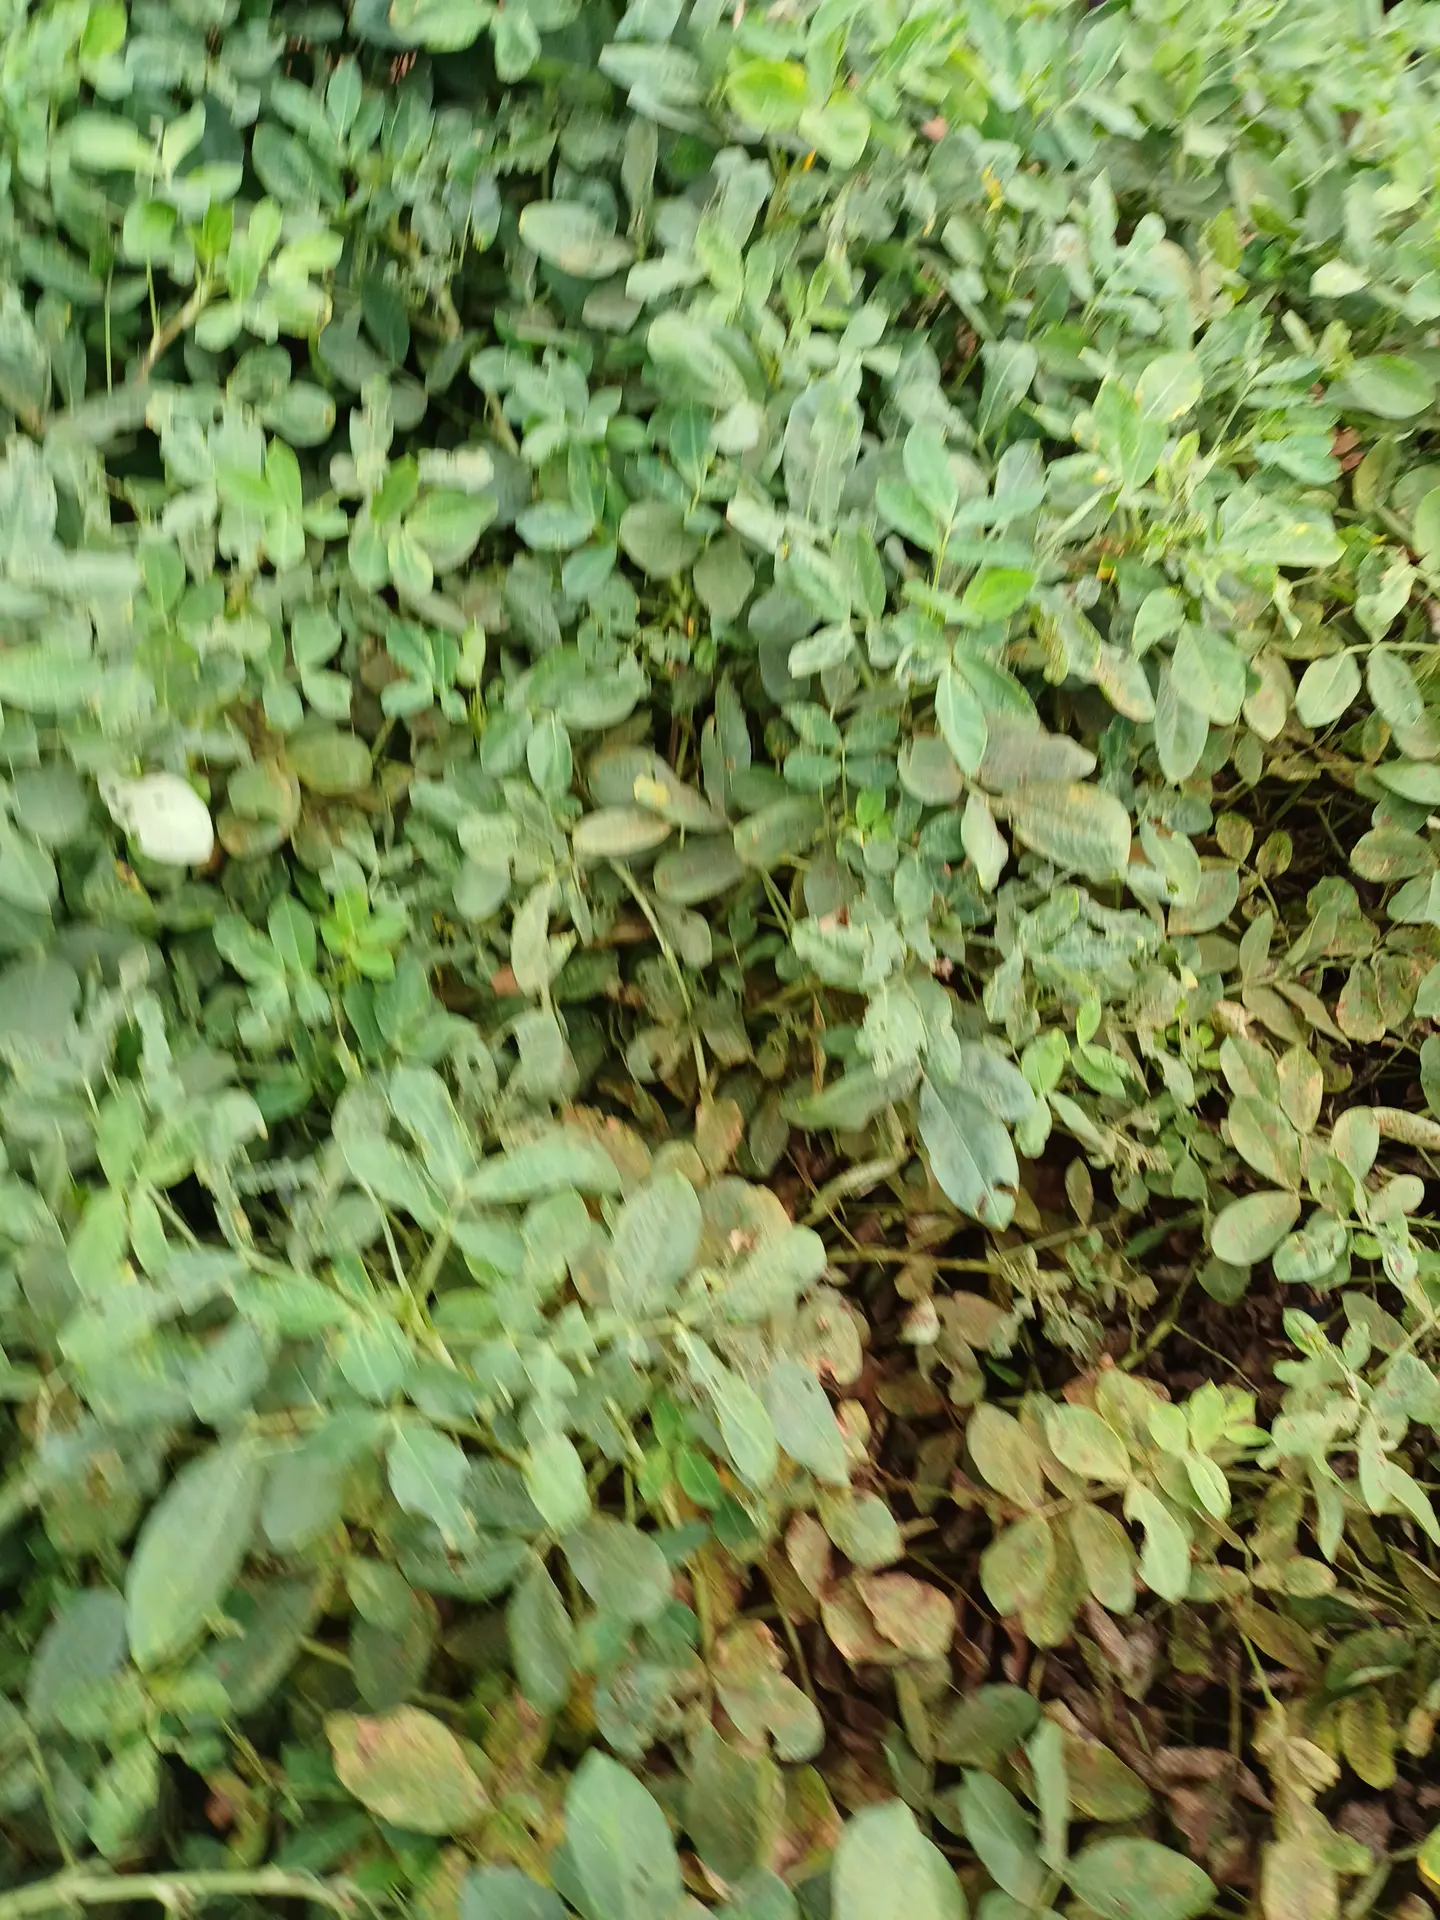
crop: groundnut
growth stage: pegging
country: Kenya
